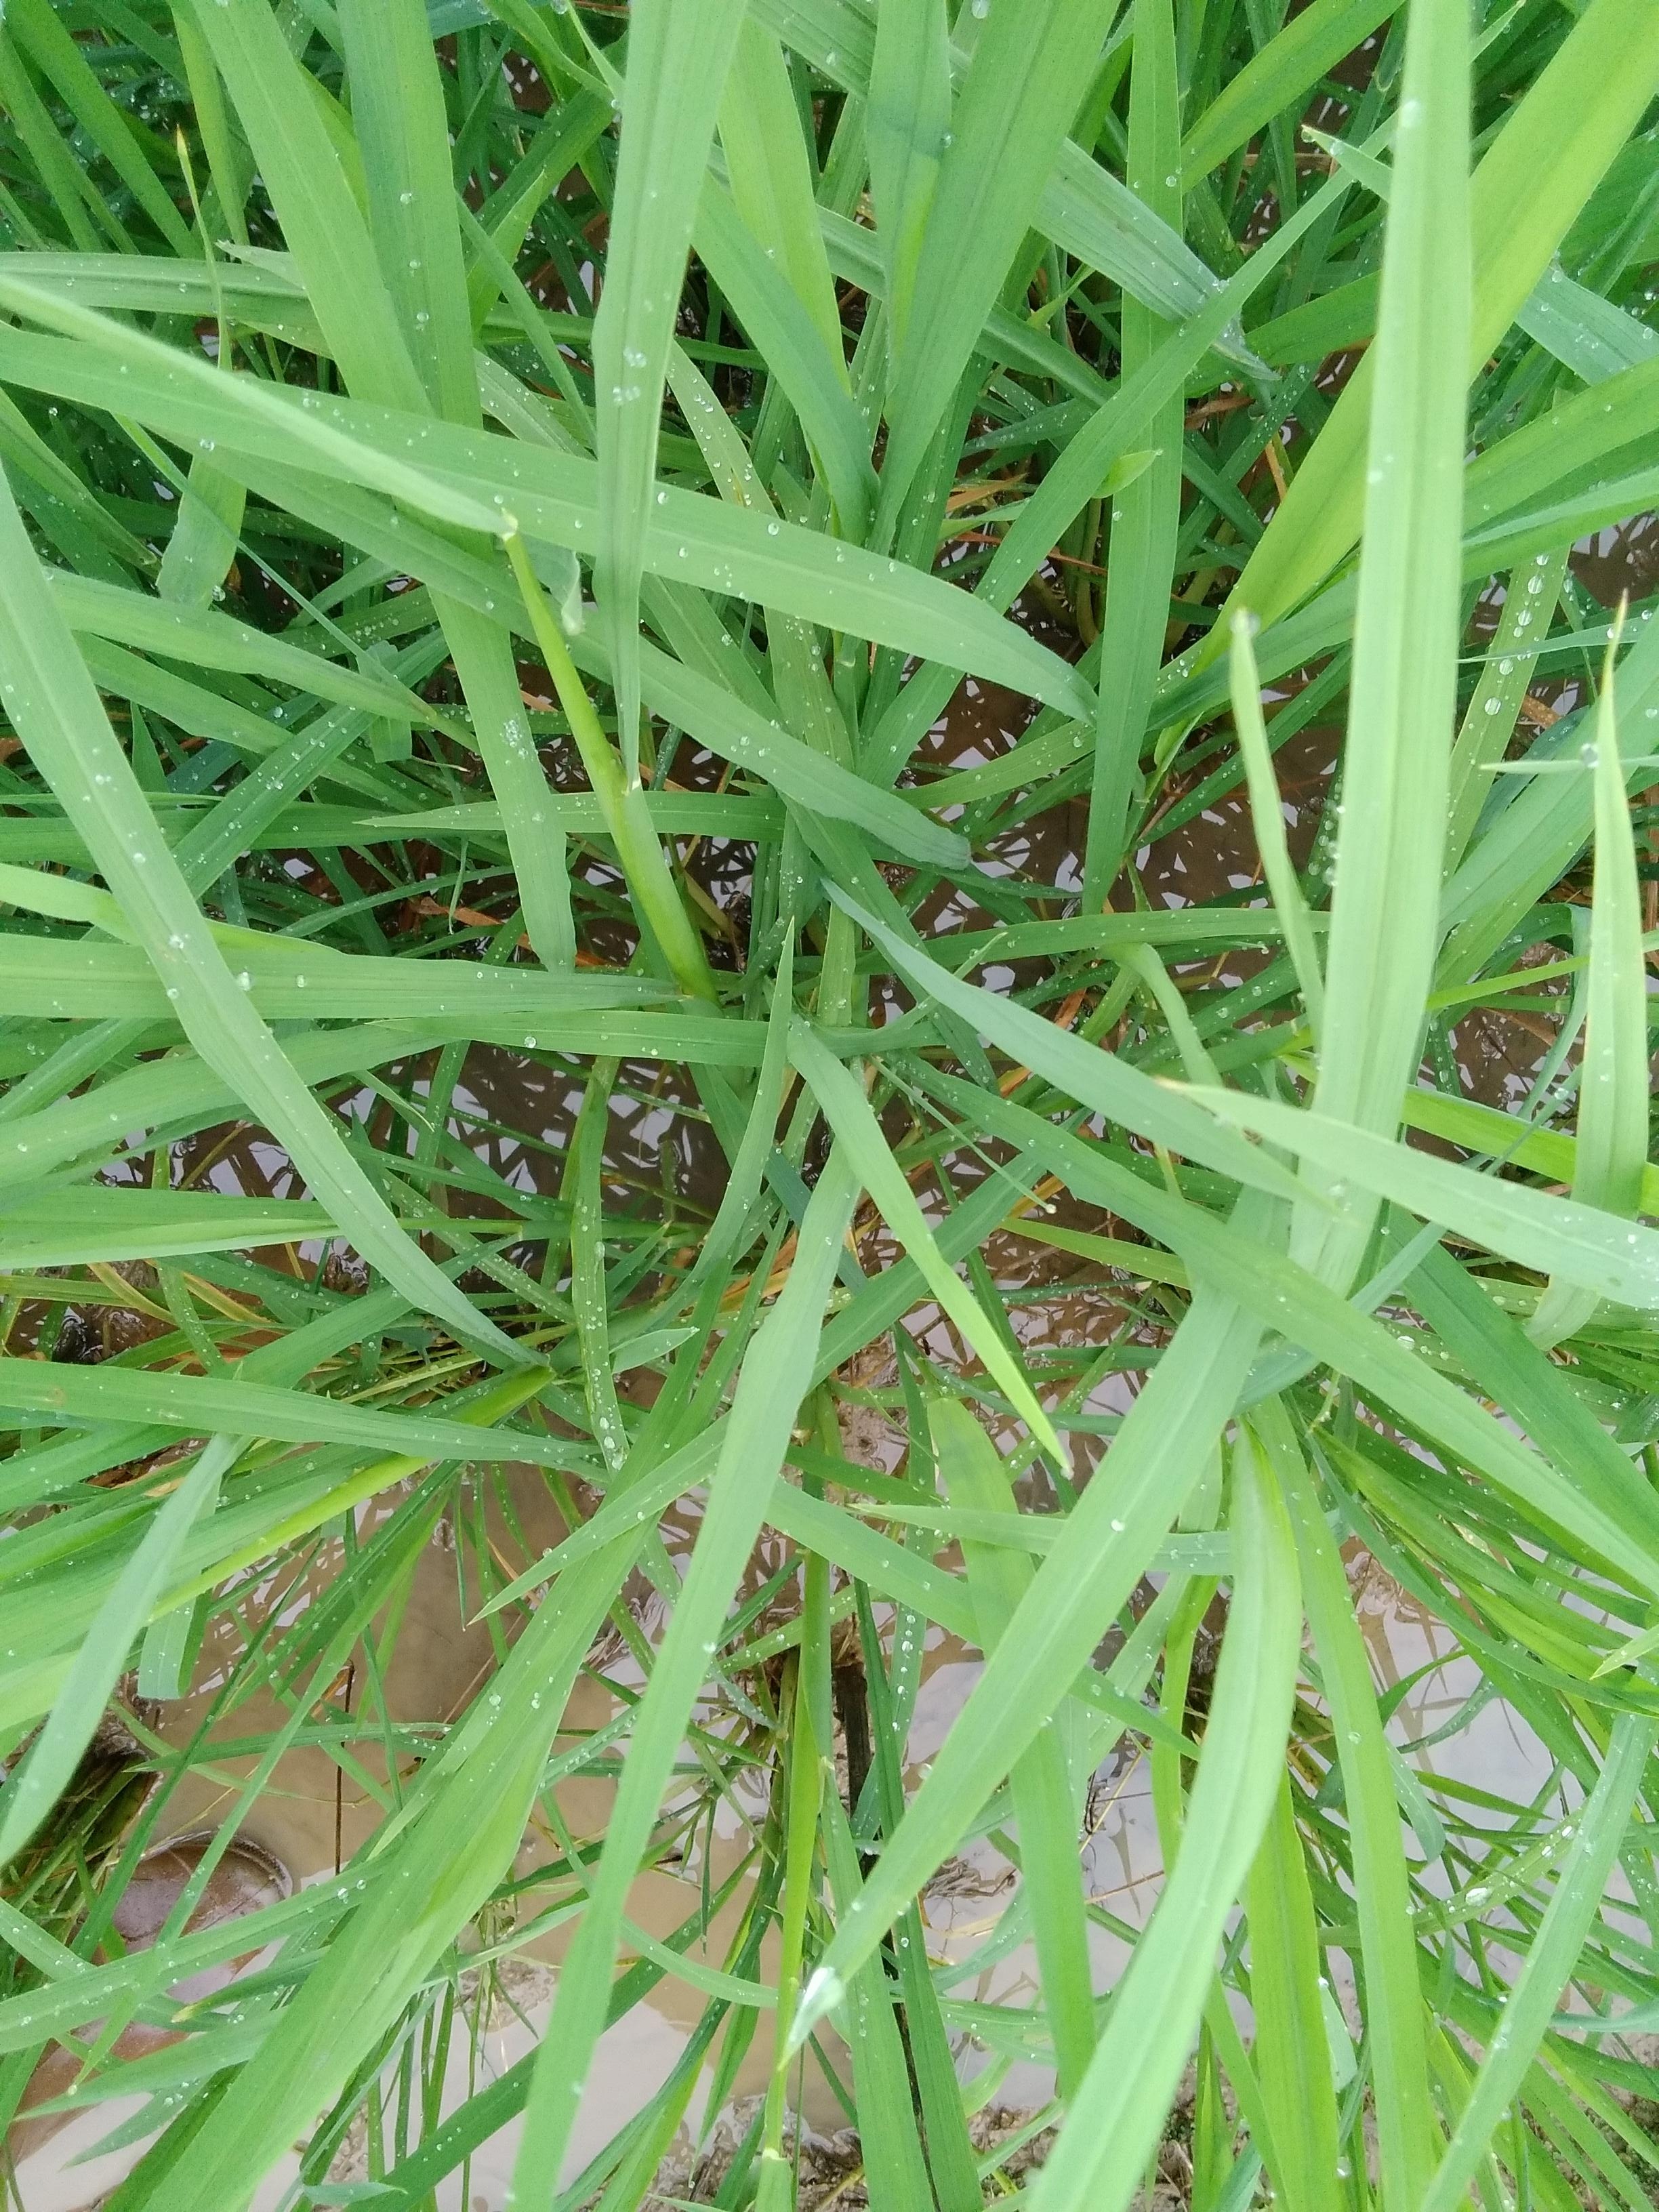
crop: rice
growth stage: booting
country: Nigeria
